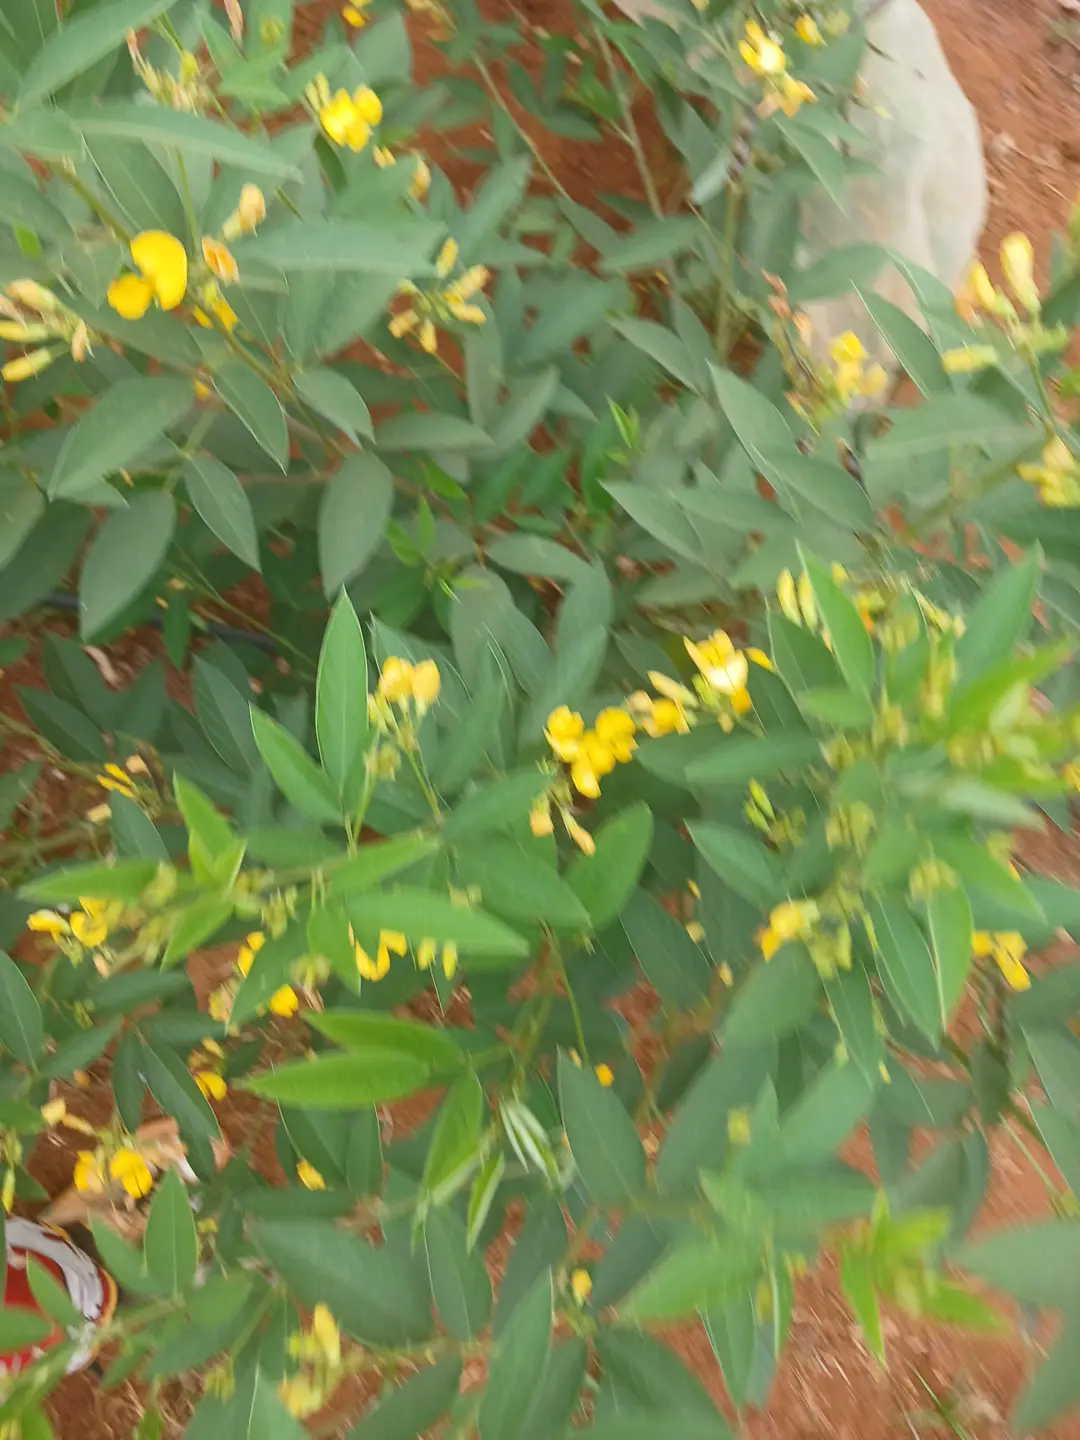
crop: pigeonpea
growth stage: development pod
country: Kenya
